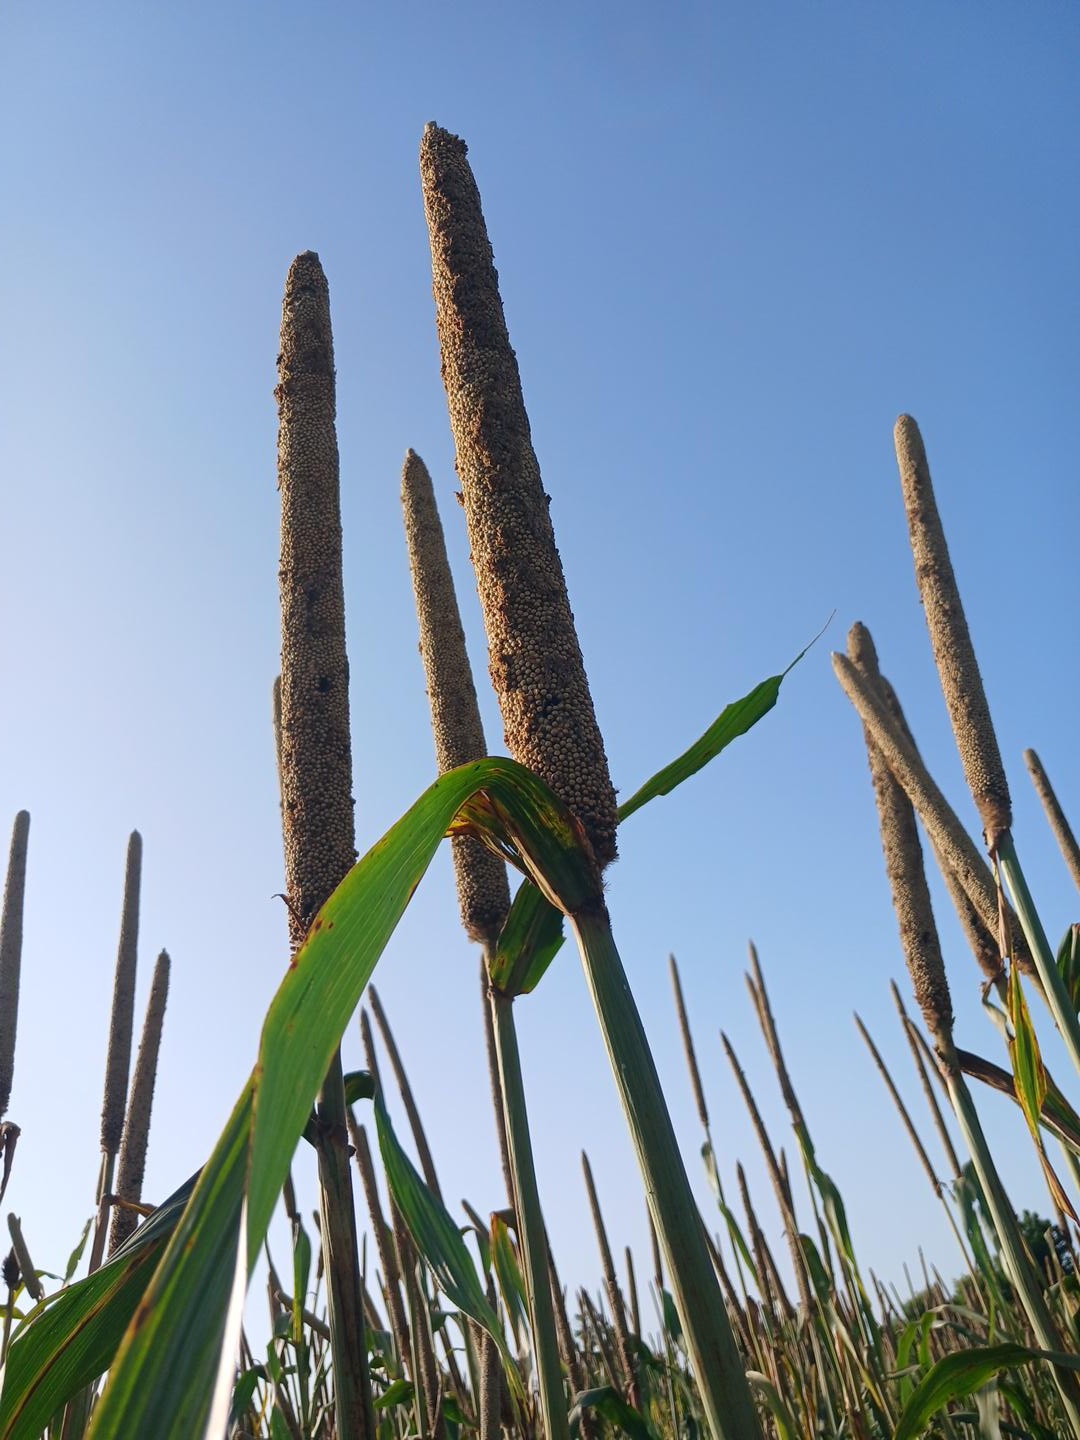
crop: pearl millet
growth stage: maturity
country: Senegal
